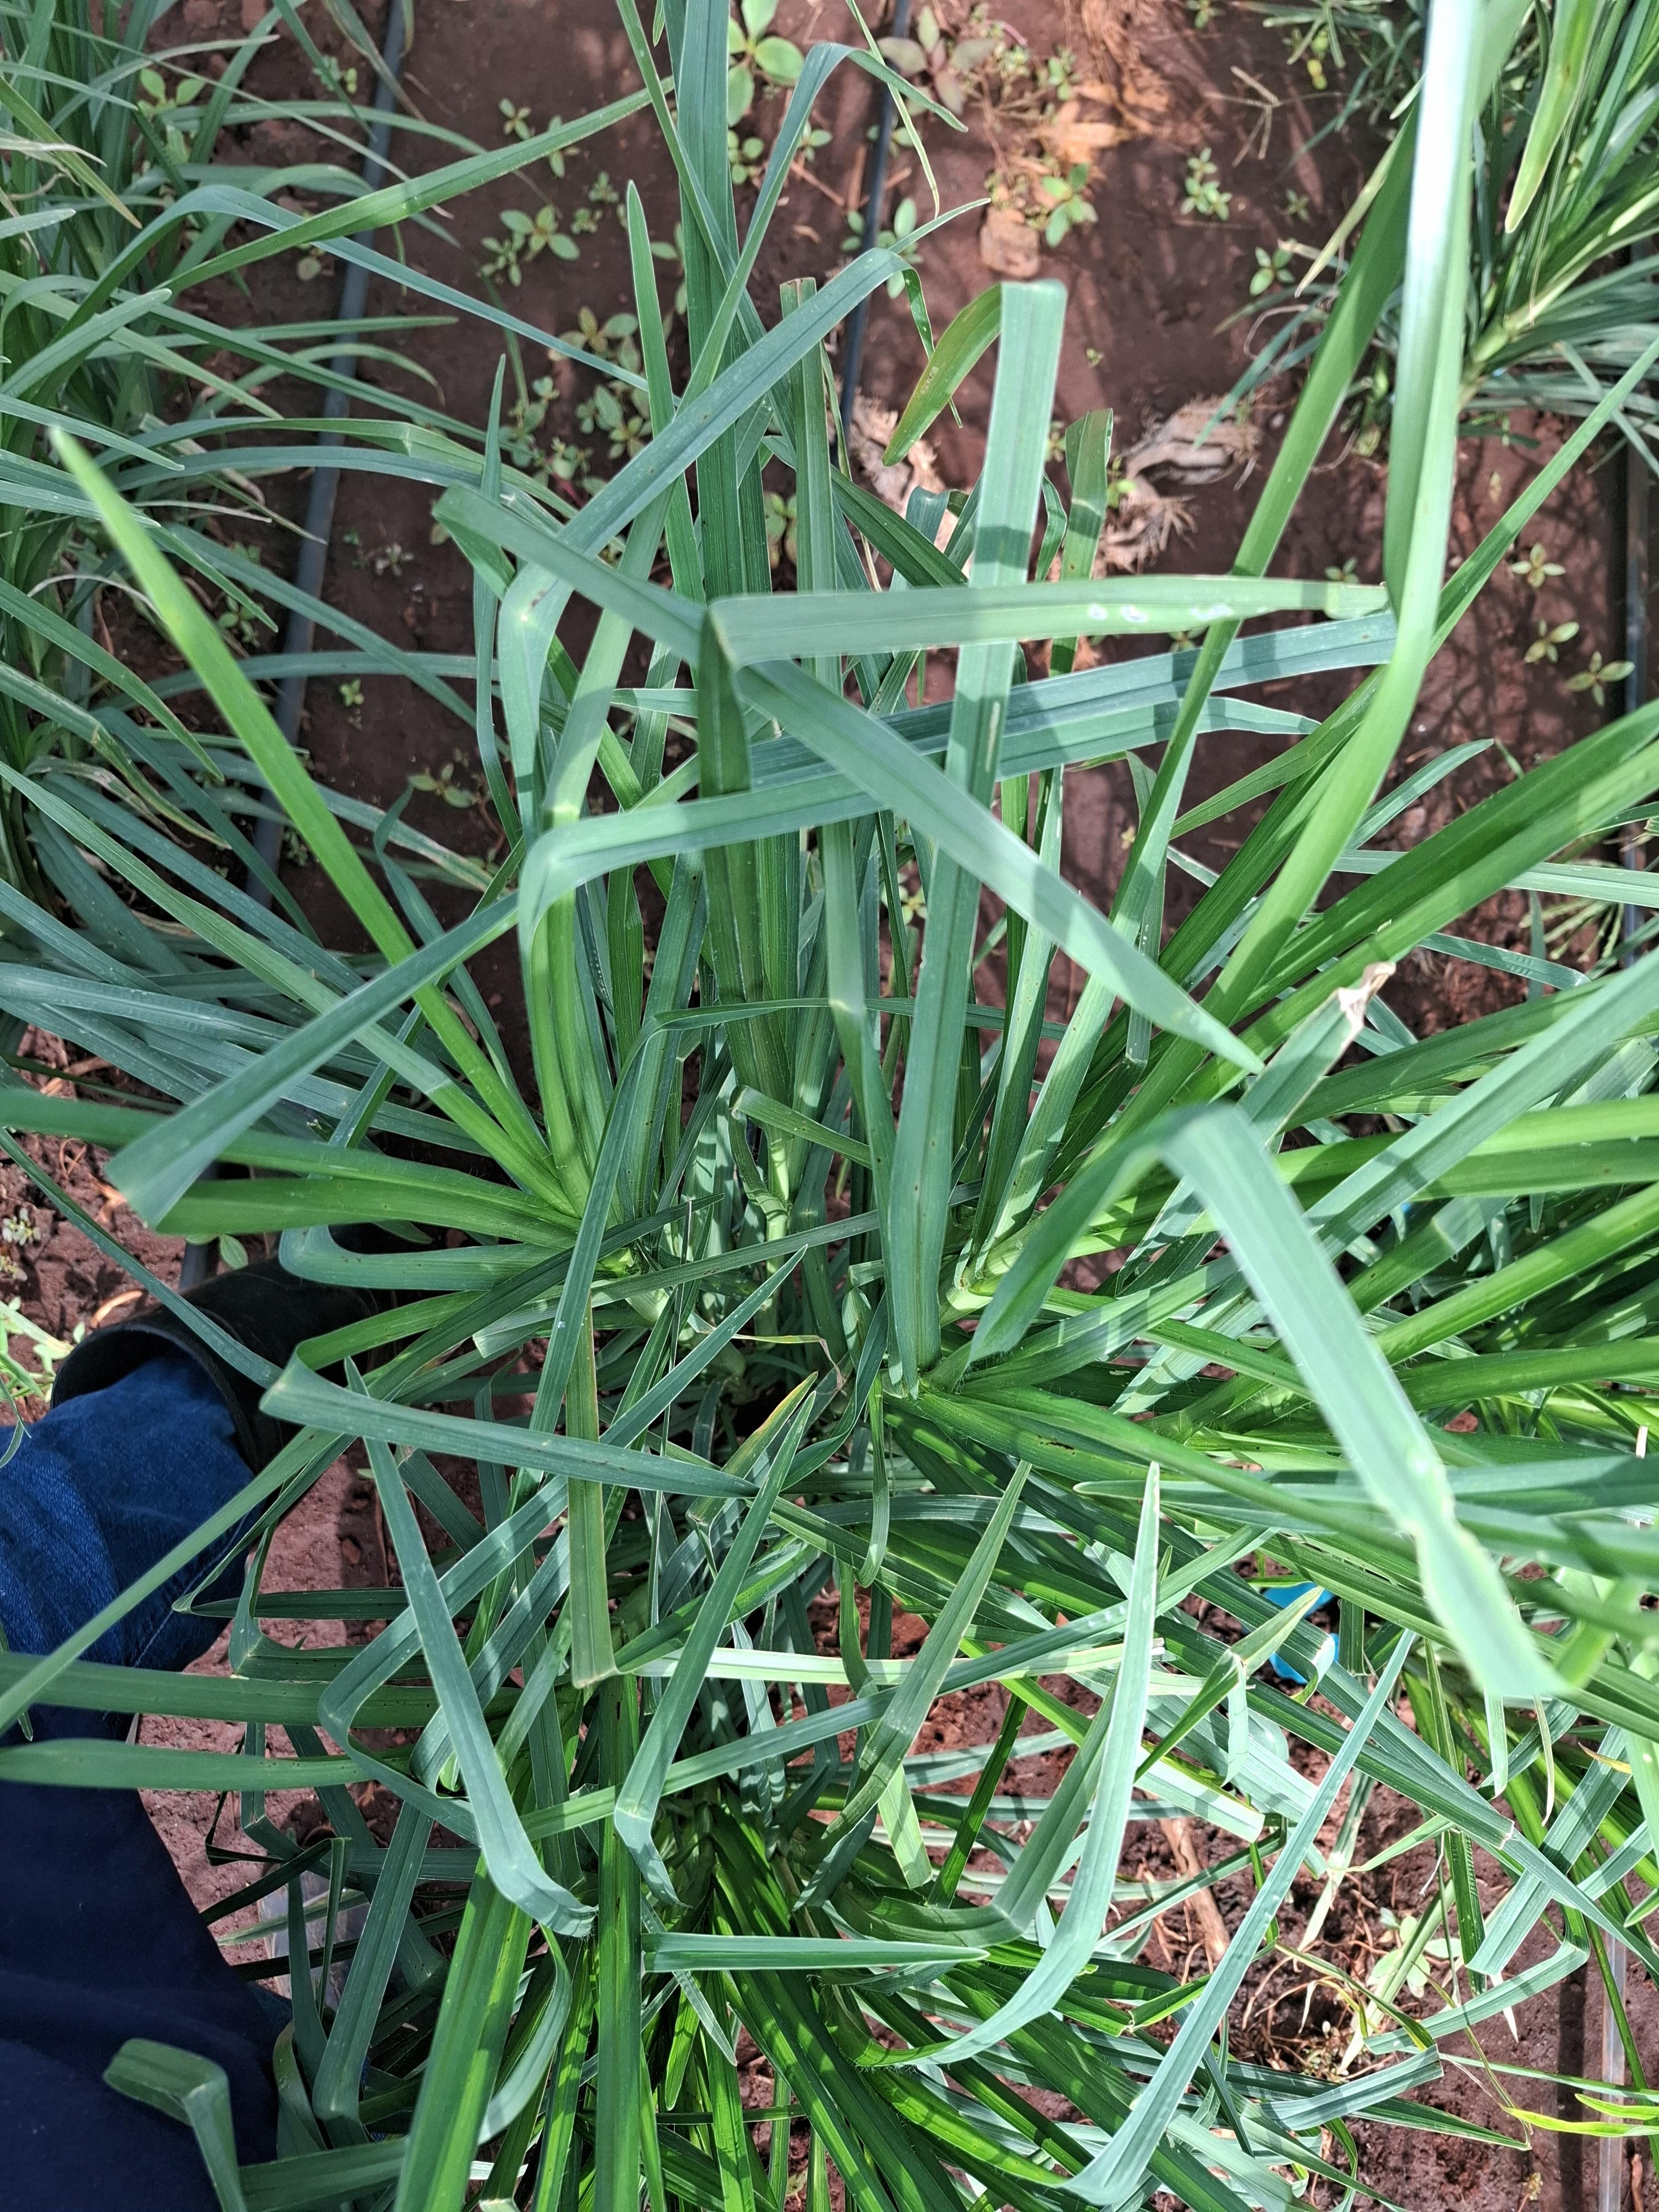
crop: finger millet
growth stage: flowering
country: Kenya
